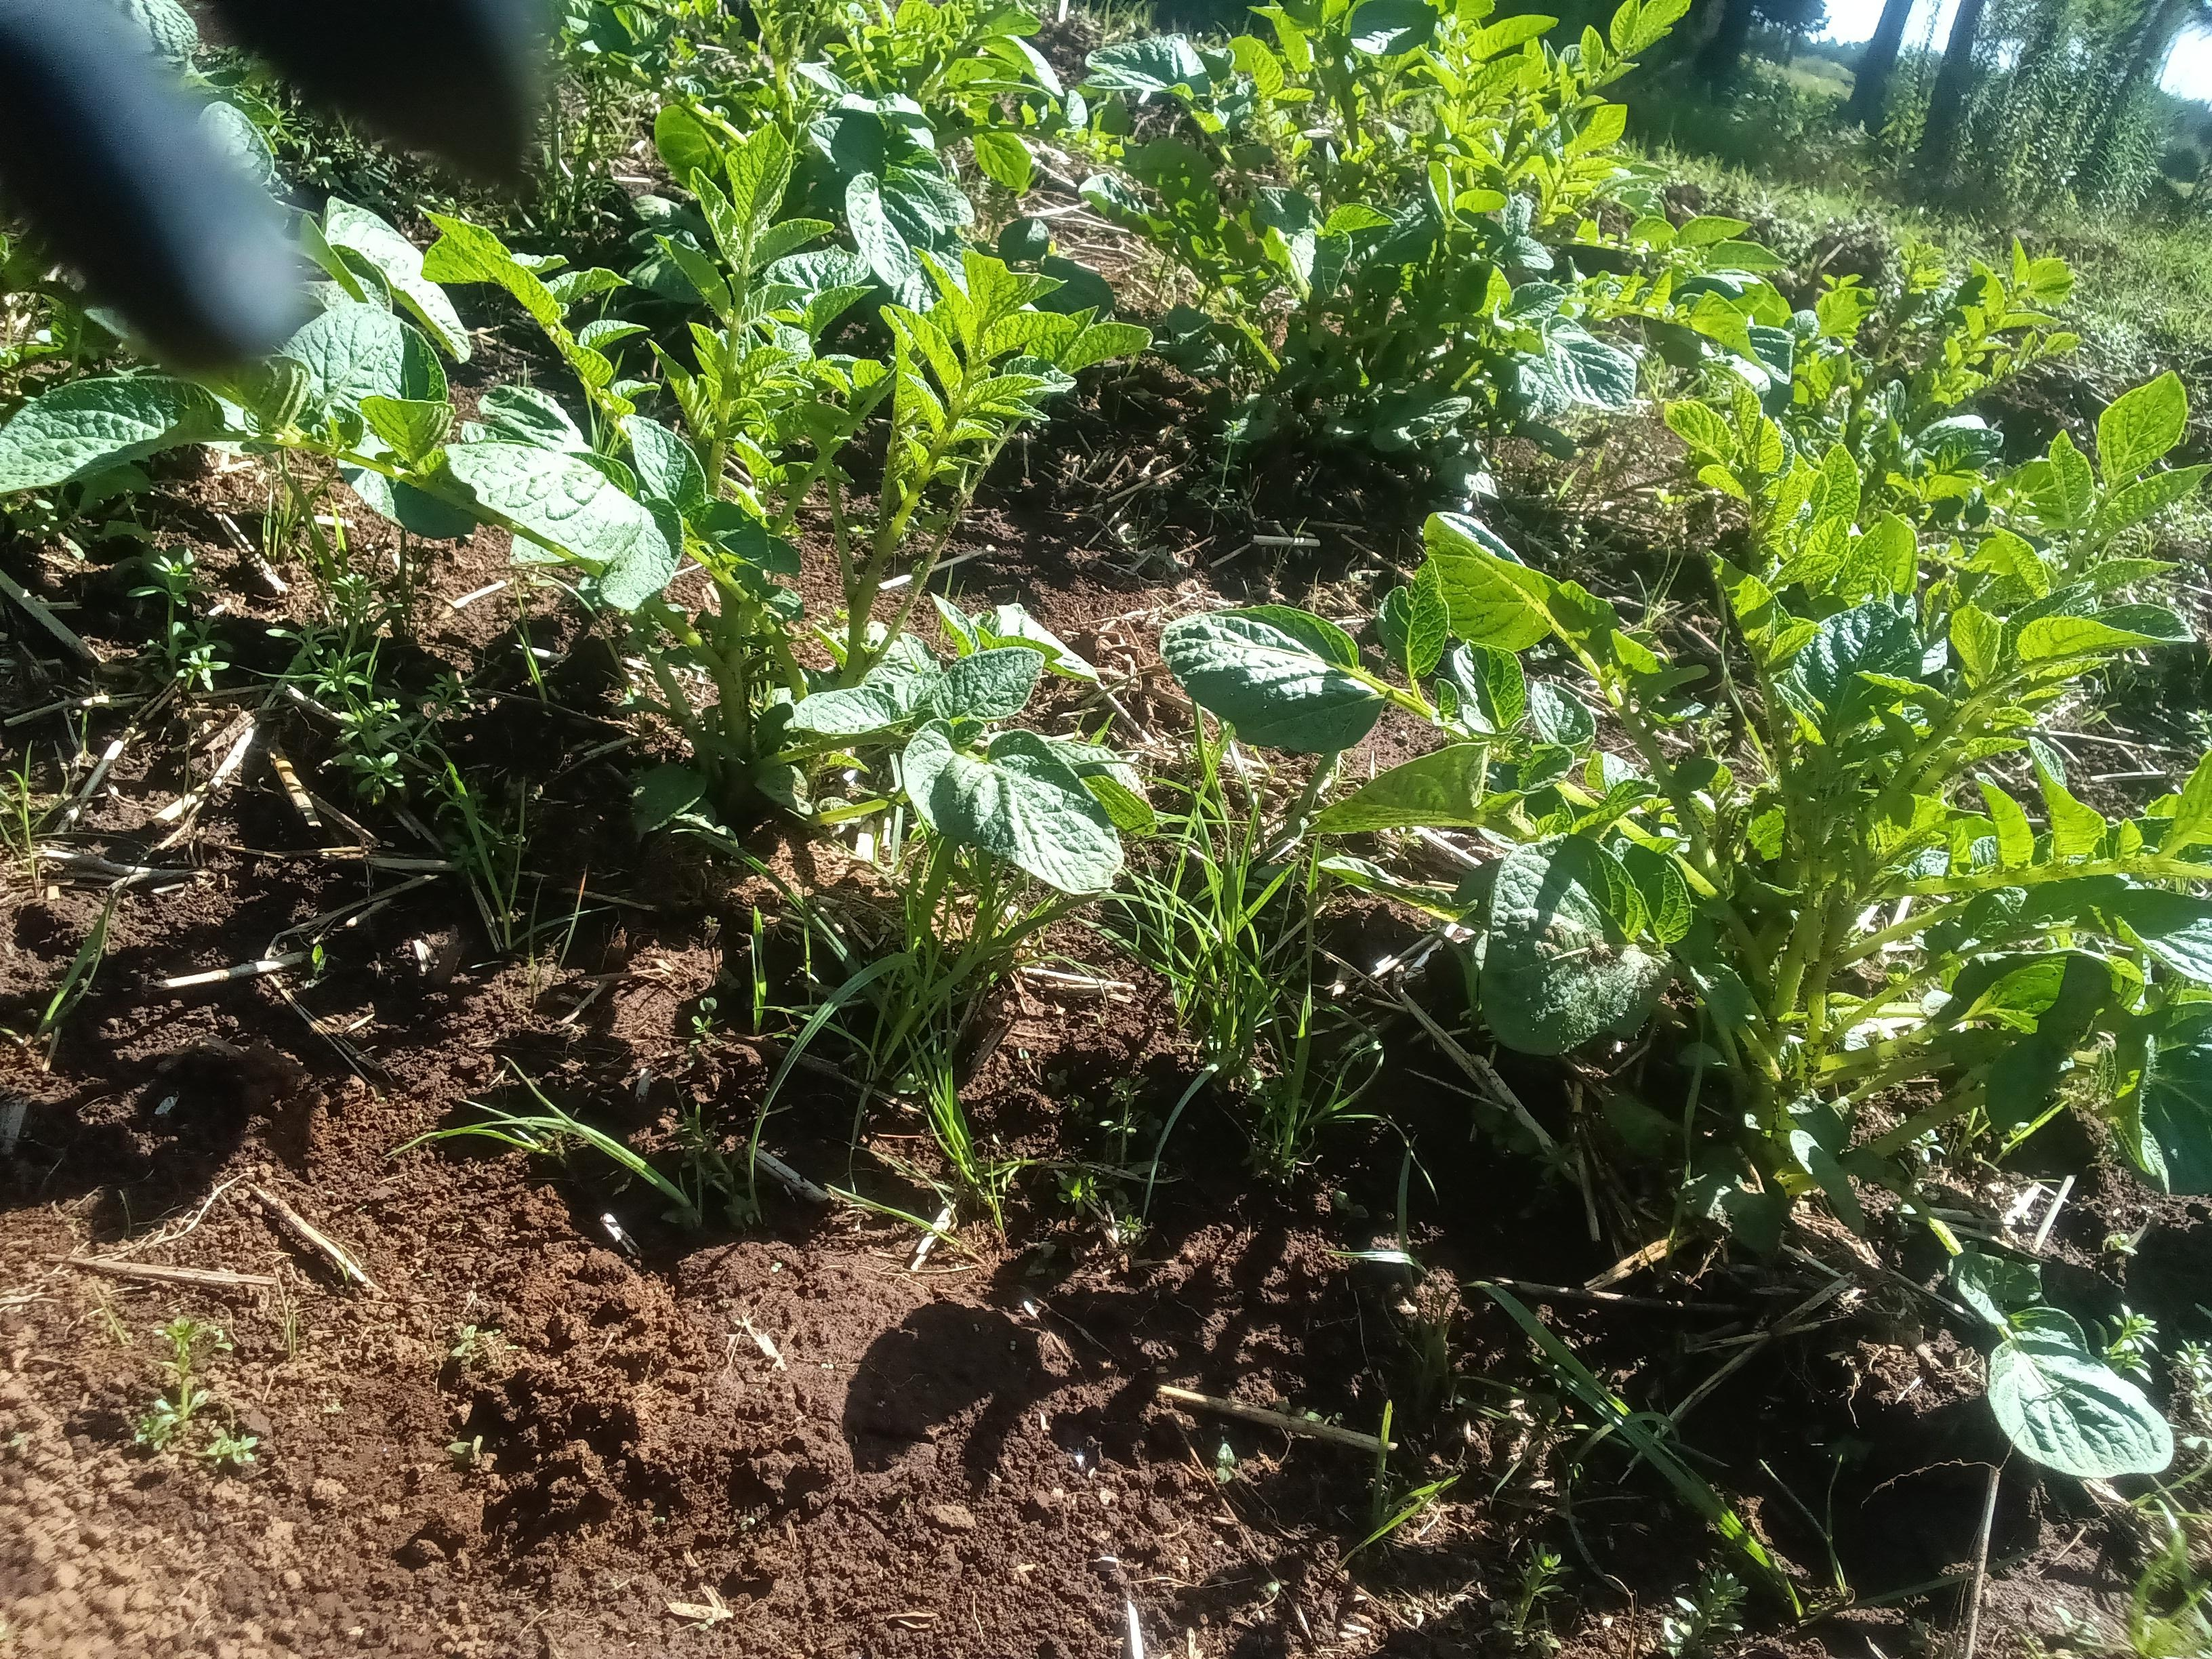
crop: potato
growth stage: vegetative
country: Kenya
